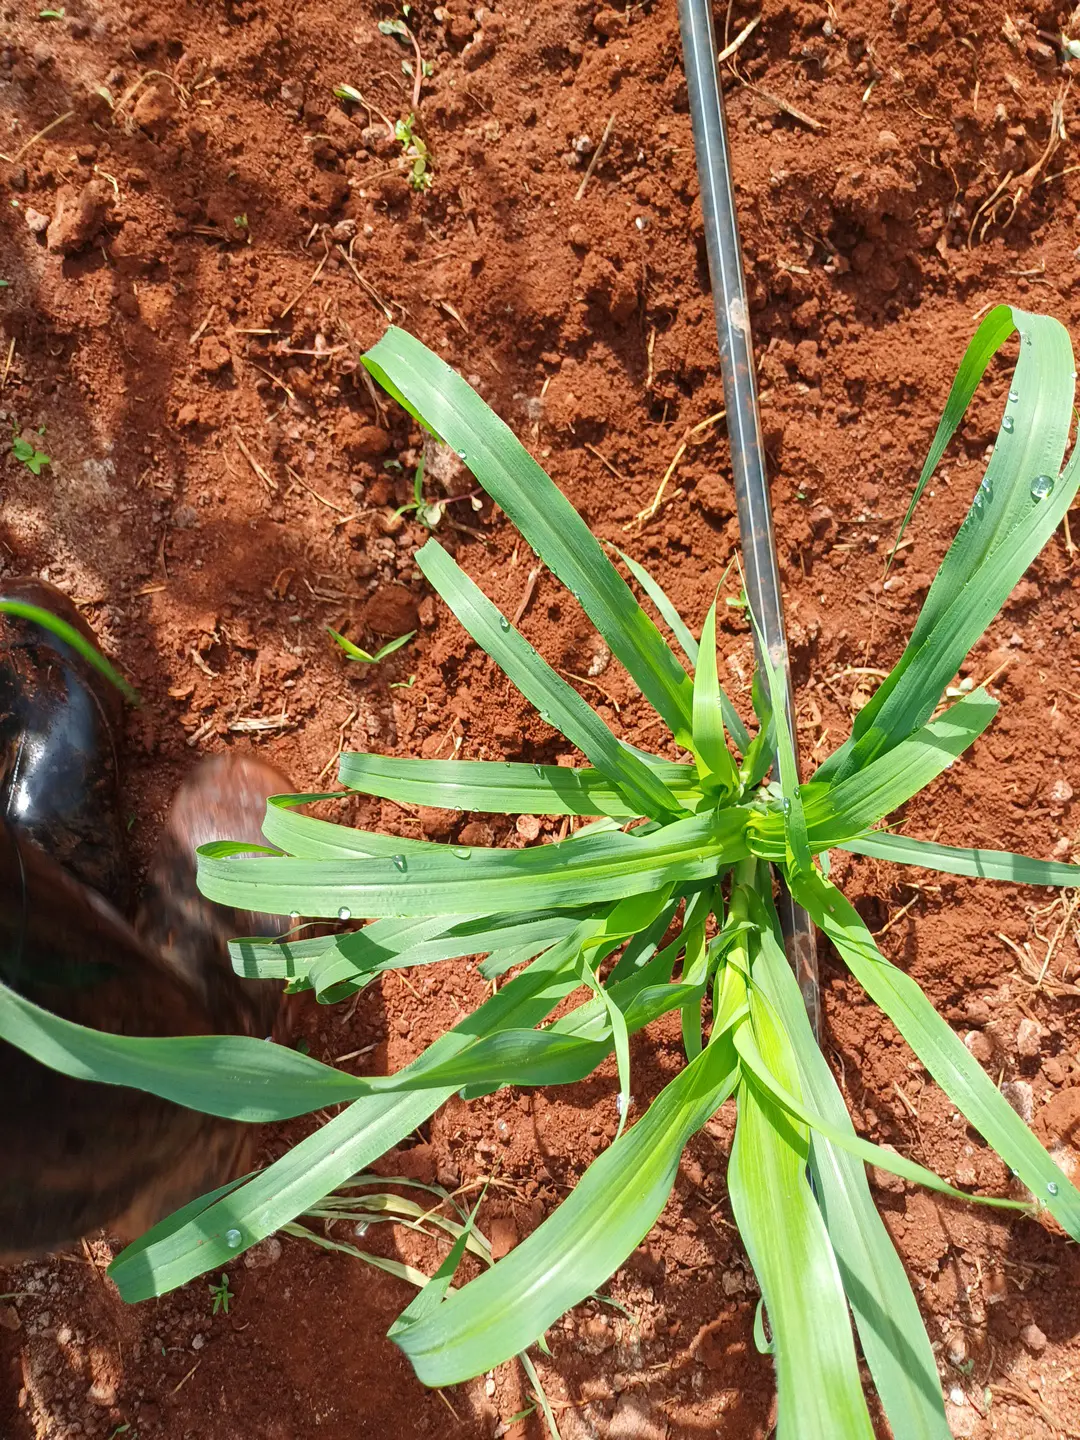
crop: pearl millet
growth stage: flowering
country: Kenya
